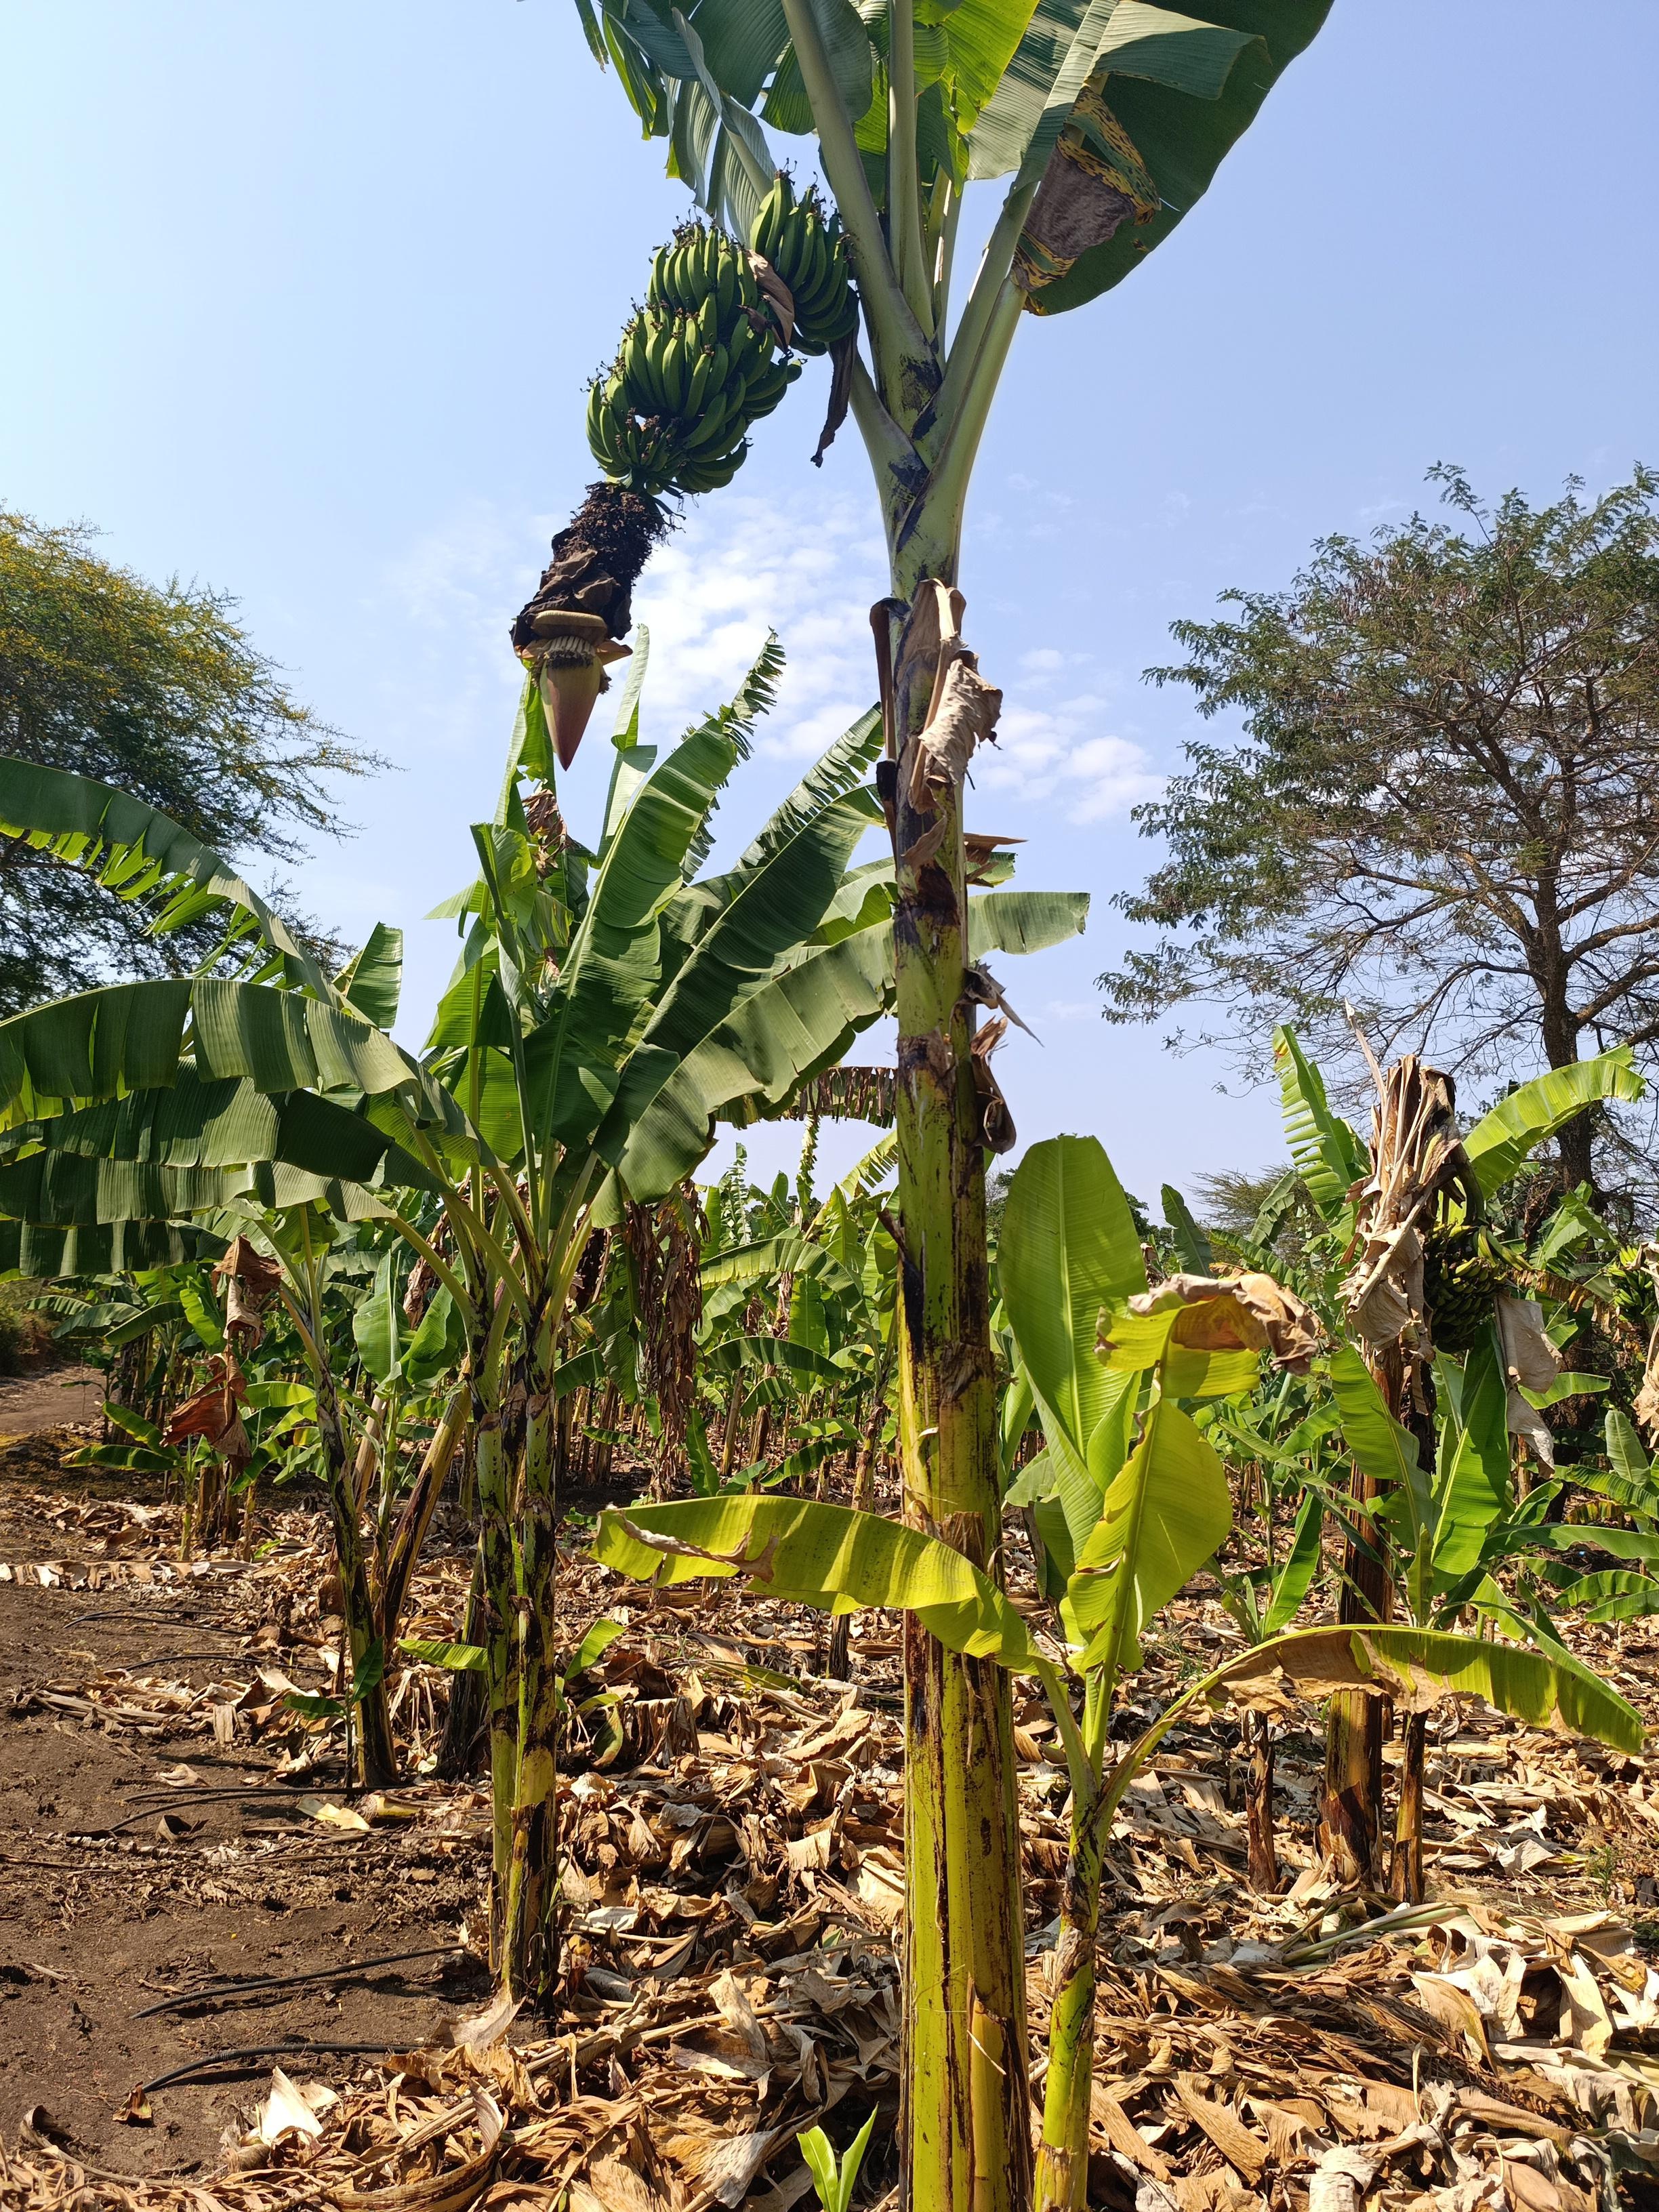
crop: banana
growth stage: development fruit
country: Tanzania
